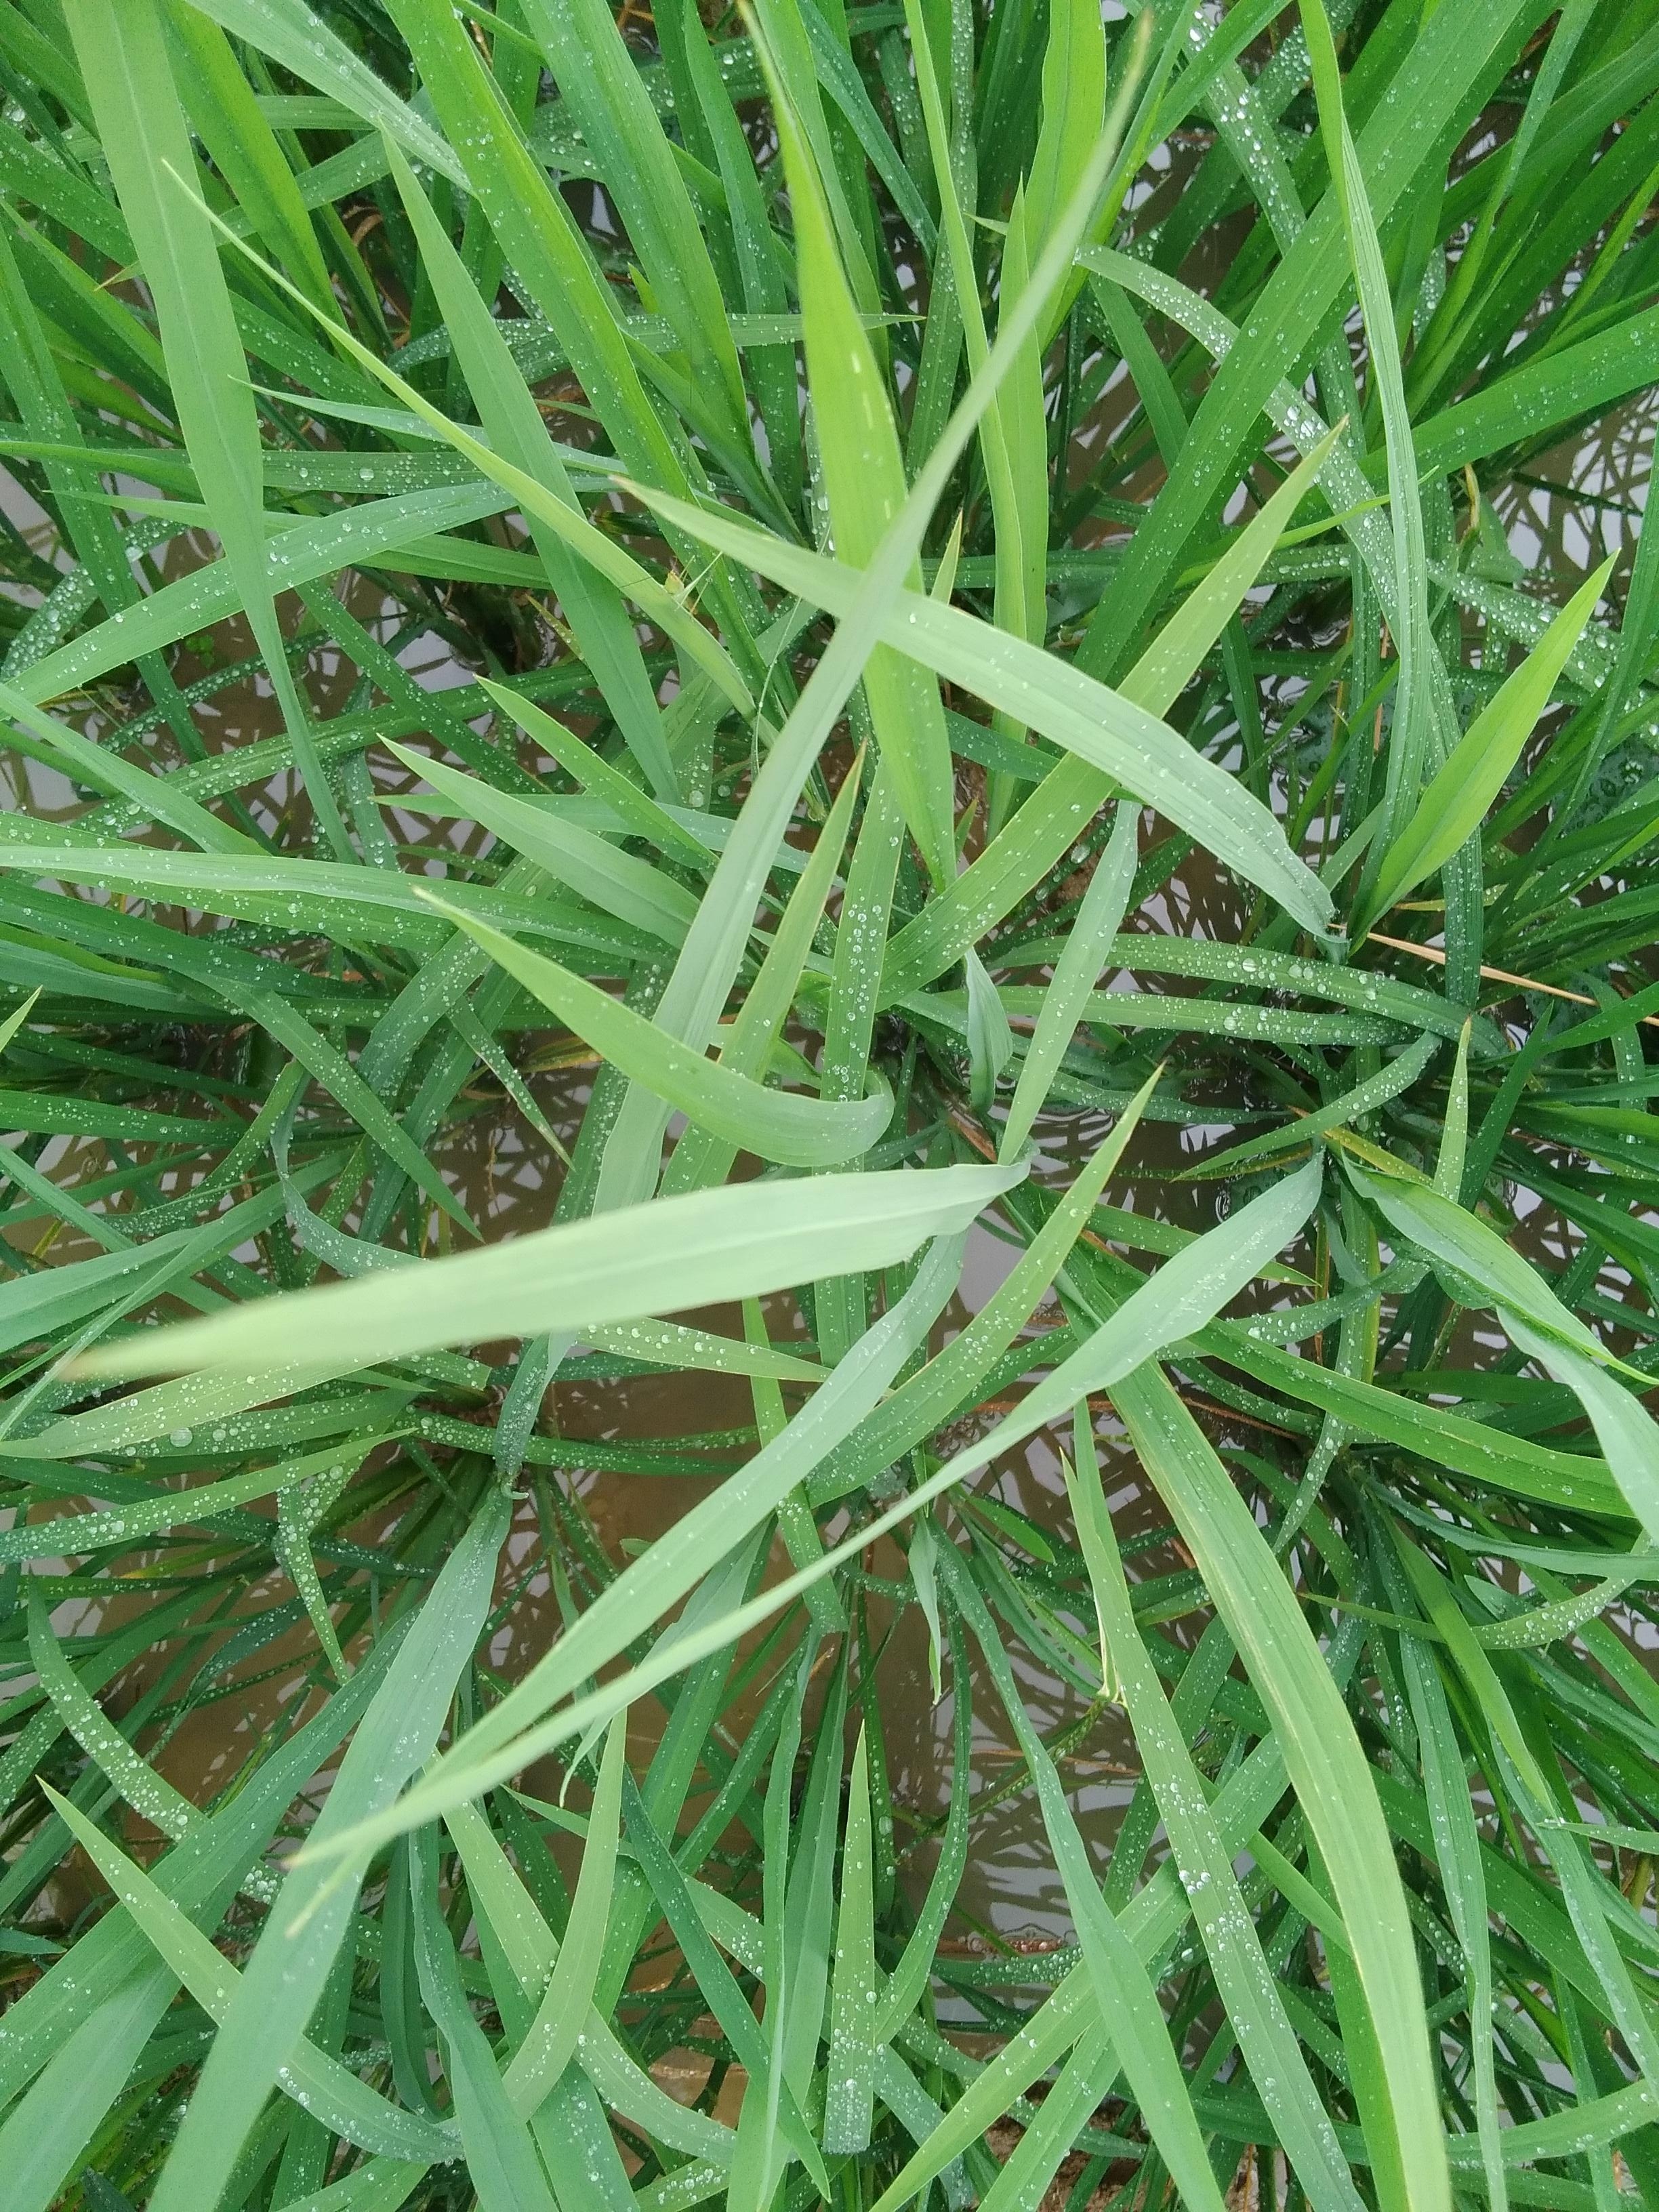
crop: rice
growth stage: vegetative
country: Nigeria
